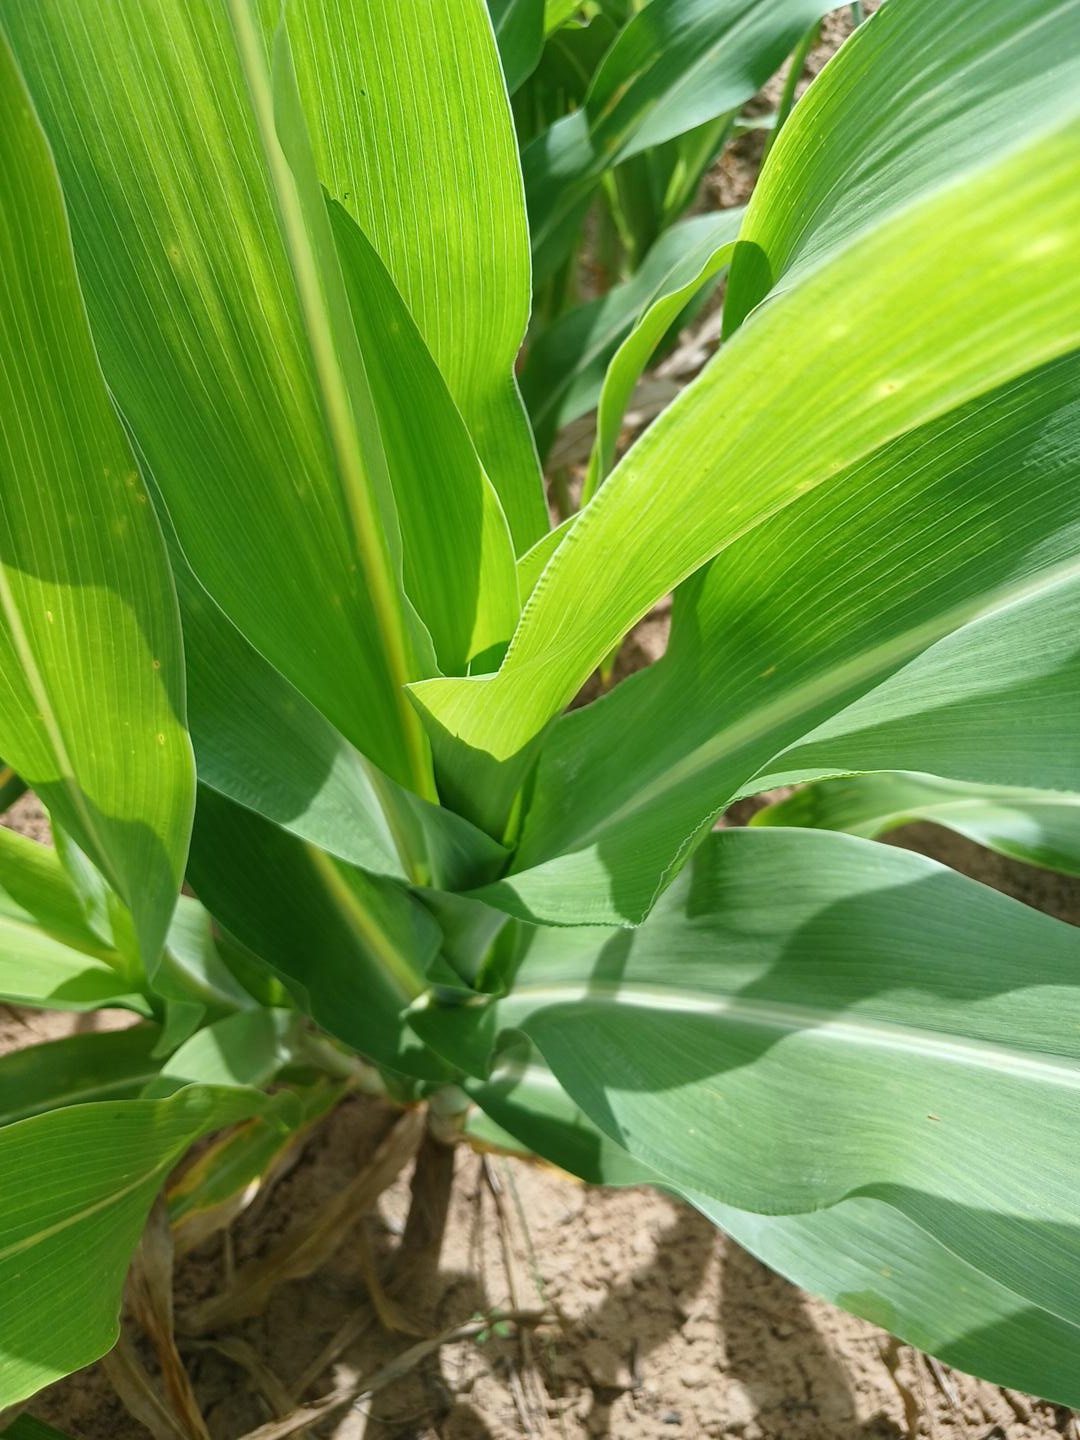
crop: sorghum
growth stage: vegetative
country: Senegal
